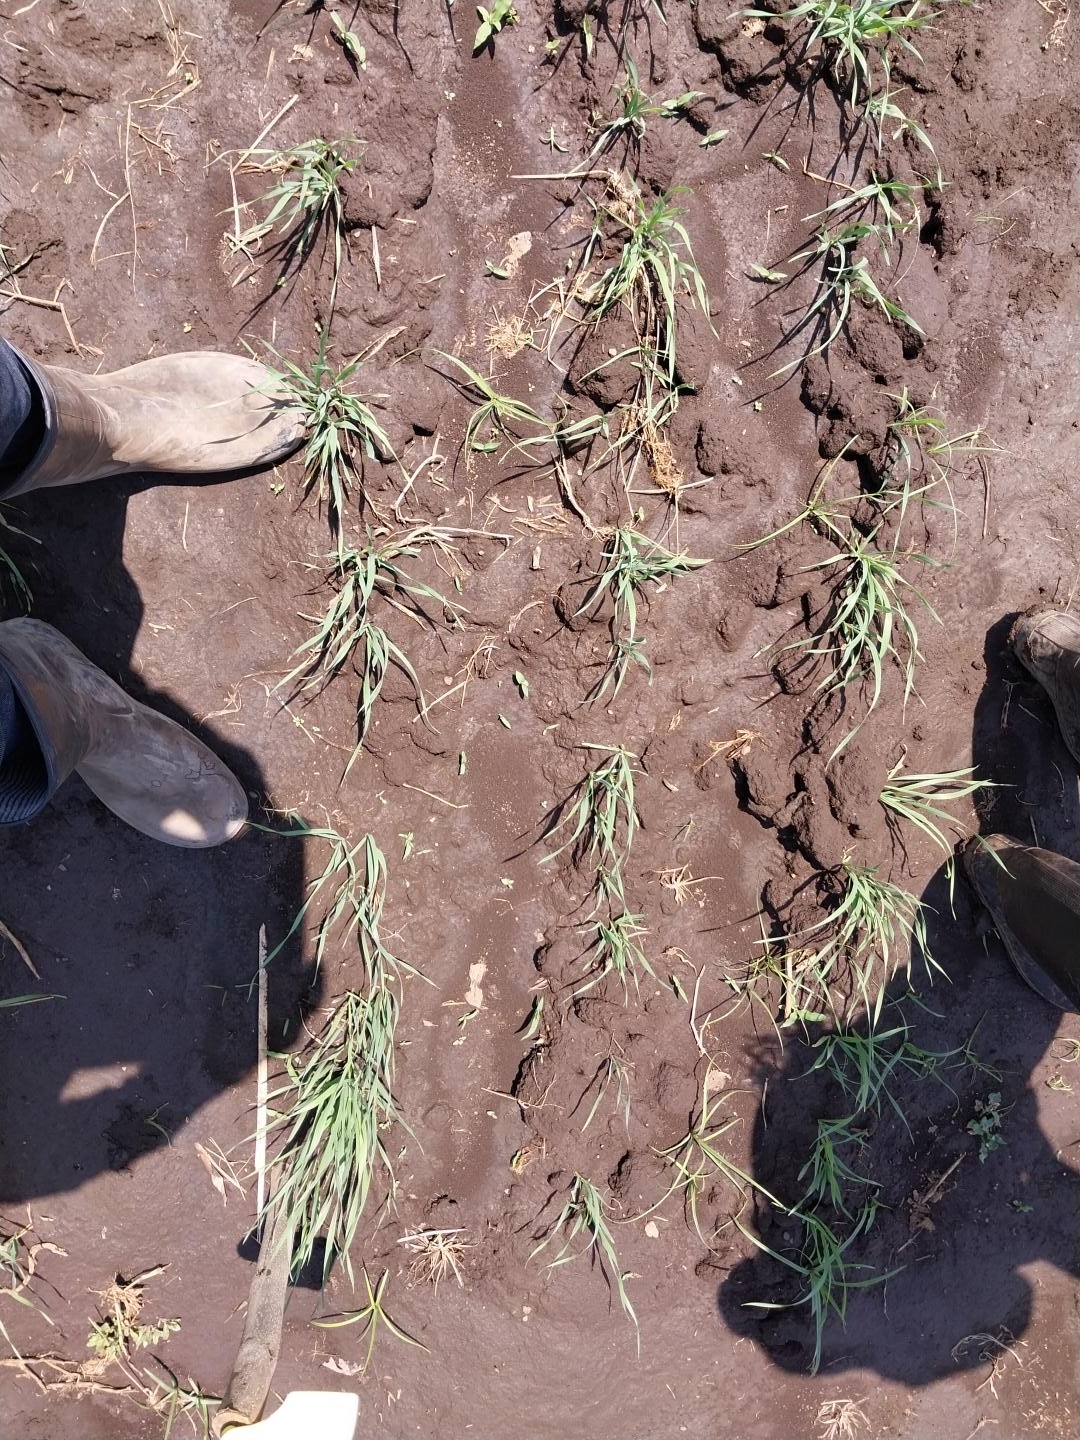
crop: wheat
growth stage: vegetative
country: Tanzania
